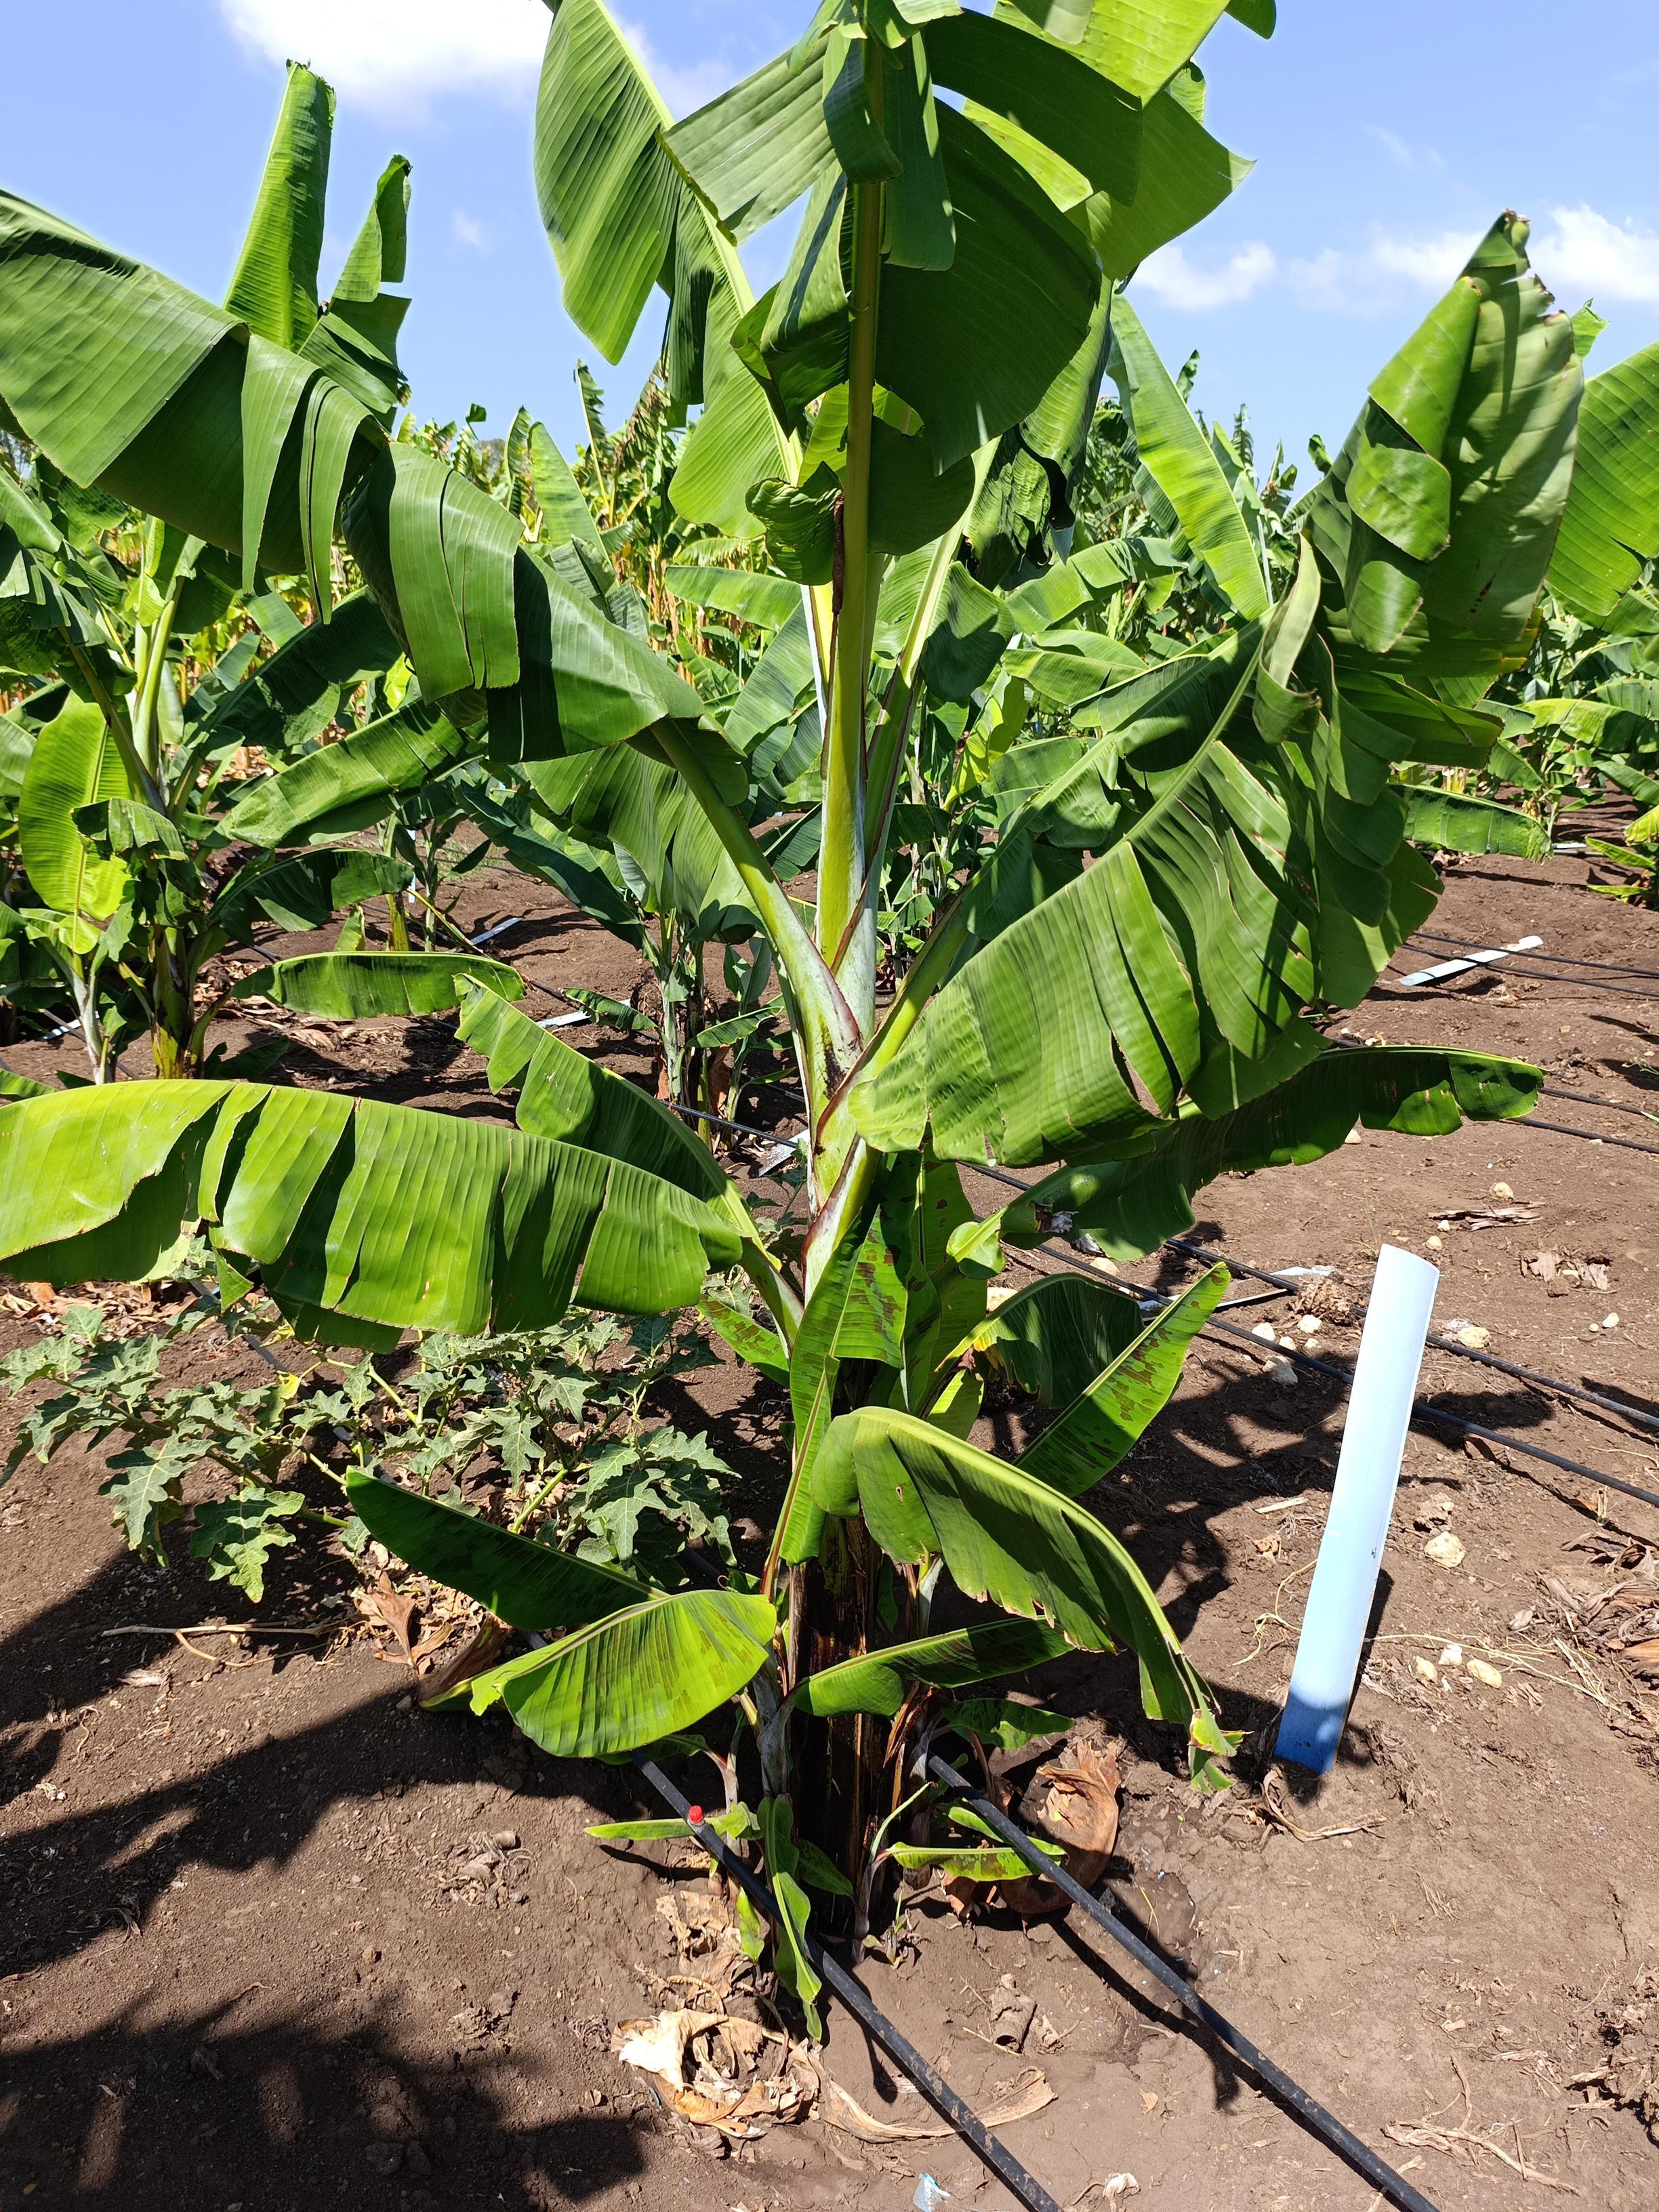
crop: banana
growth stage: vegetative
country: Tanzania
